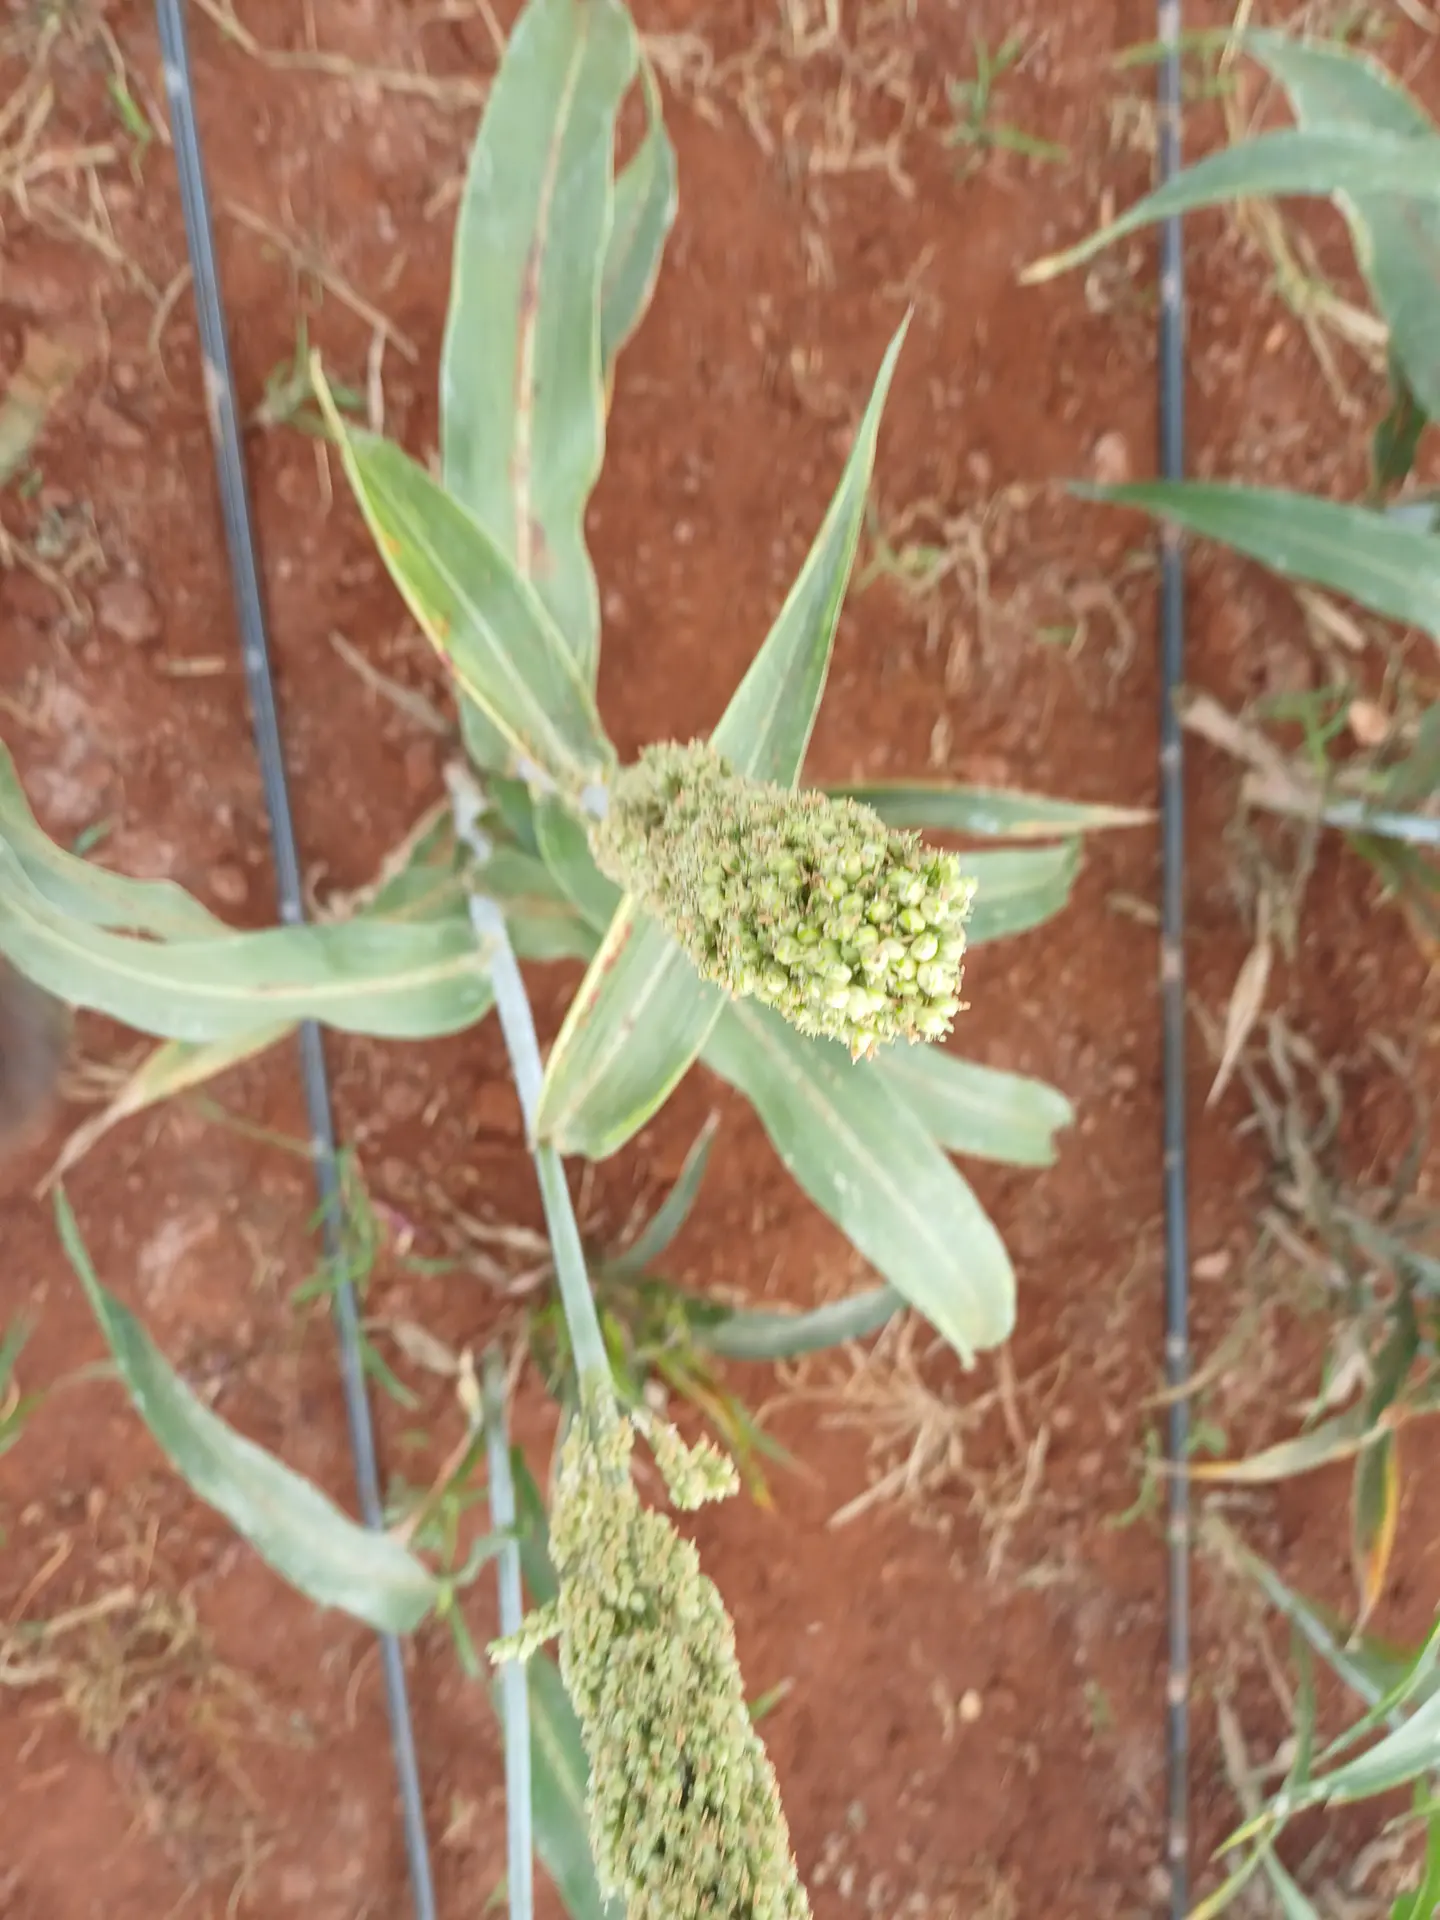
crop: sorghum
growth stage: filling grain
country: Kenya
